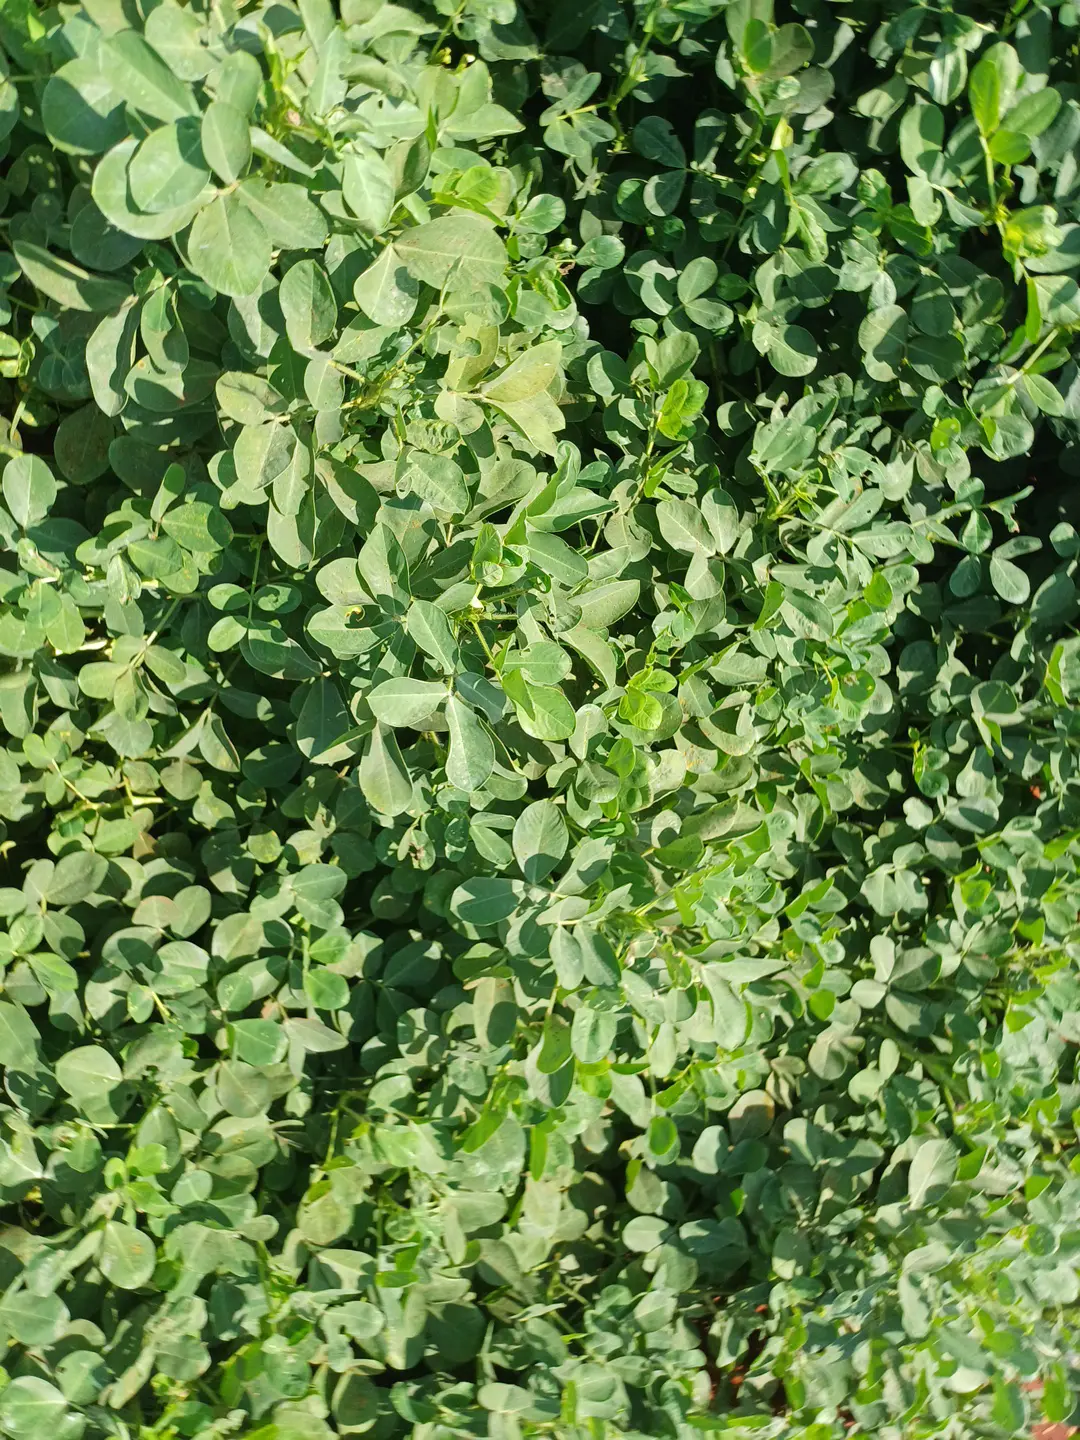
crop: groundnut
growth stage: pegging
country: Kenya
